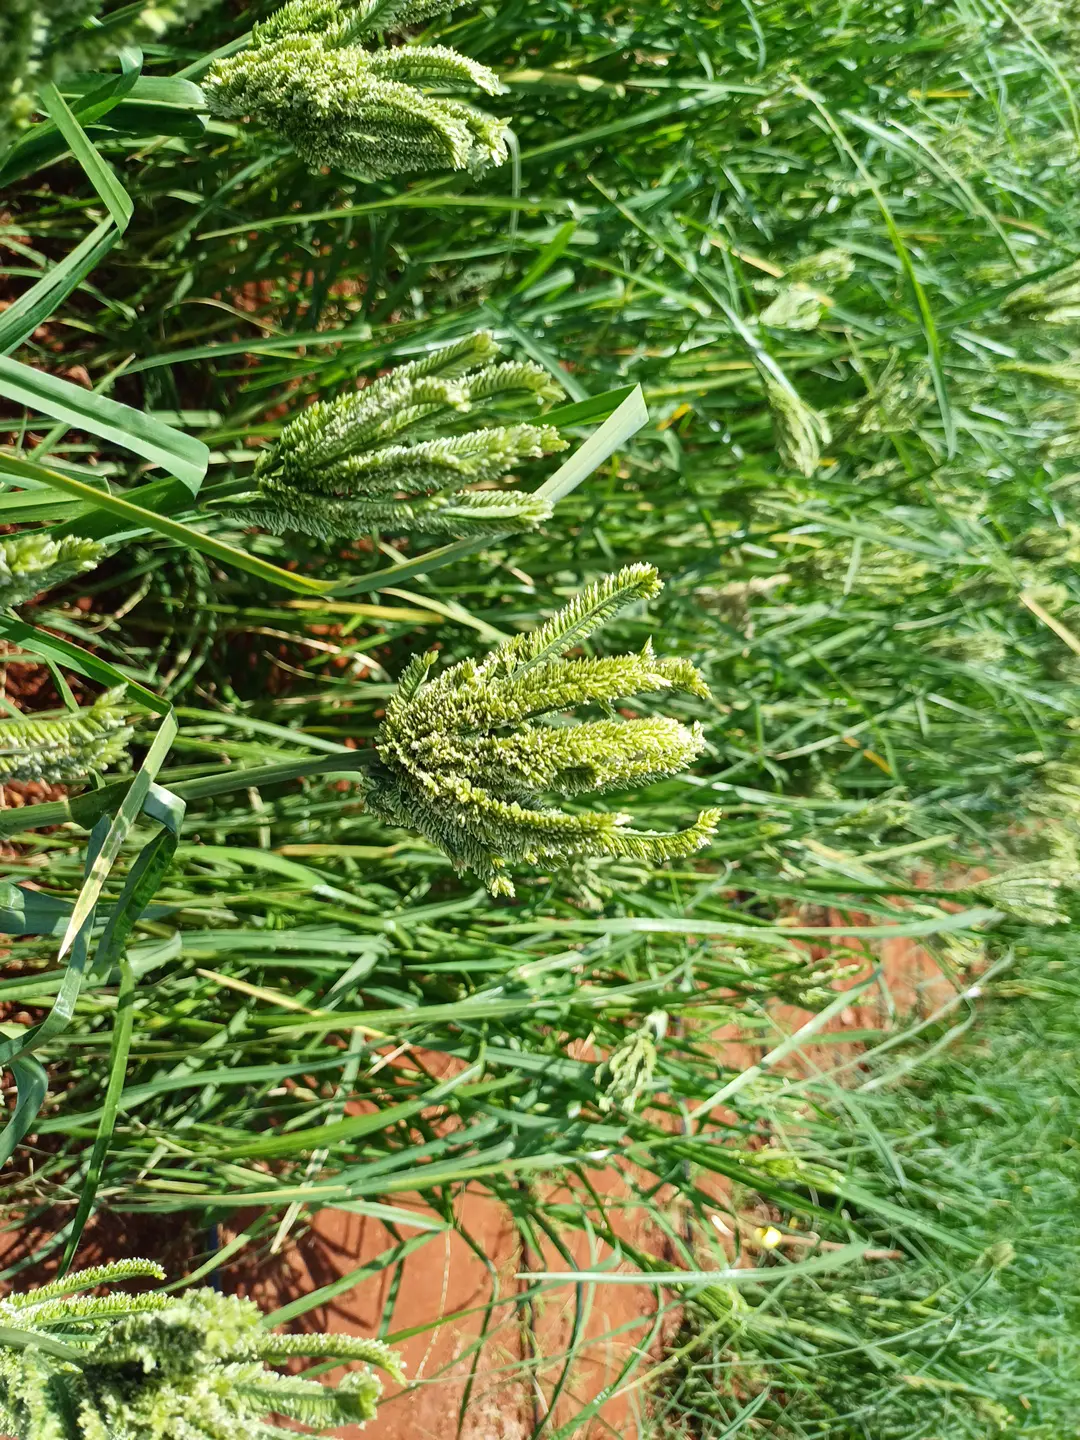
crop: finger millet
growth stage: flowering
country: Kenya
